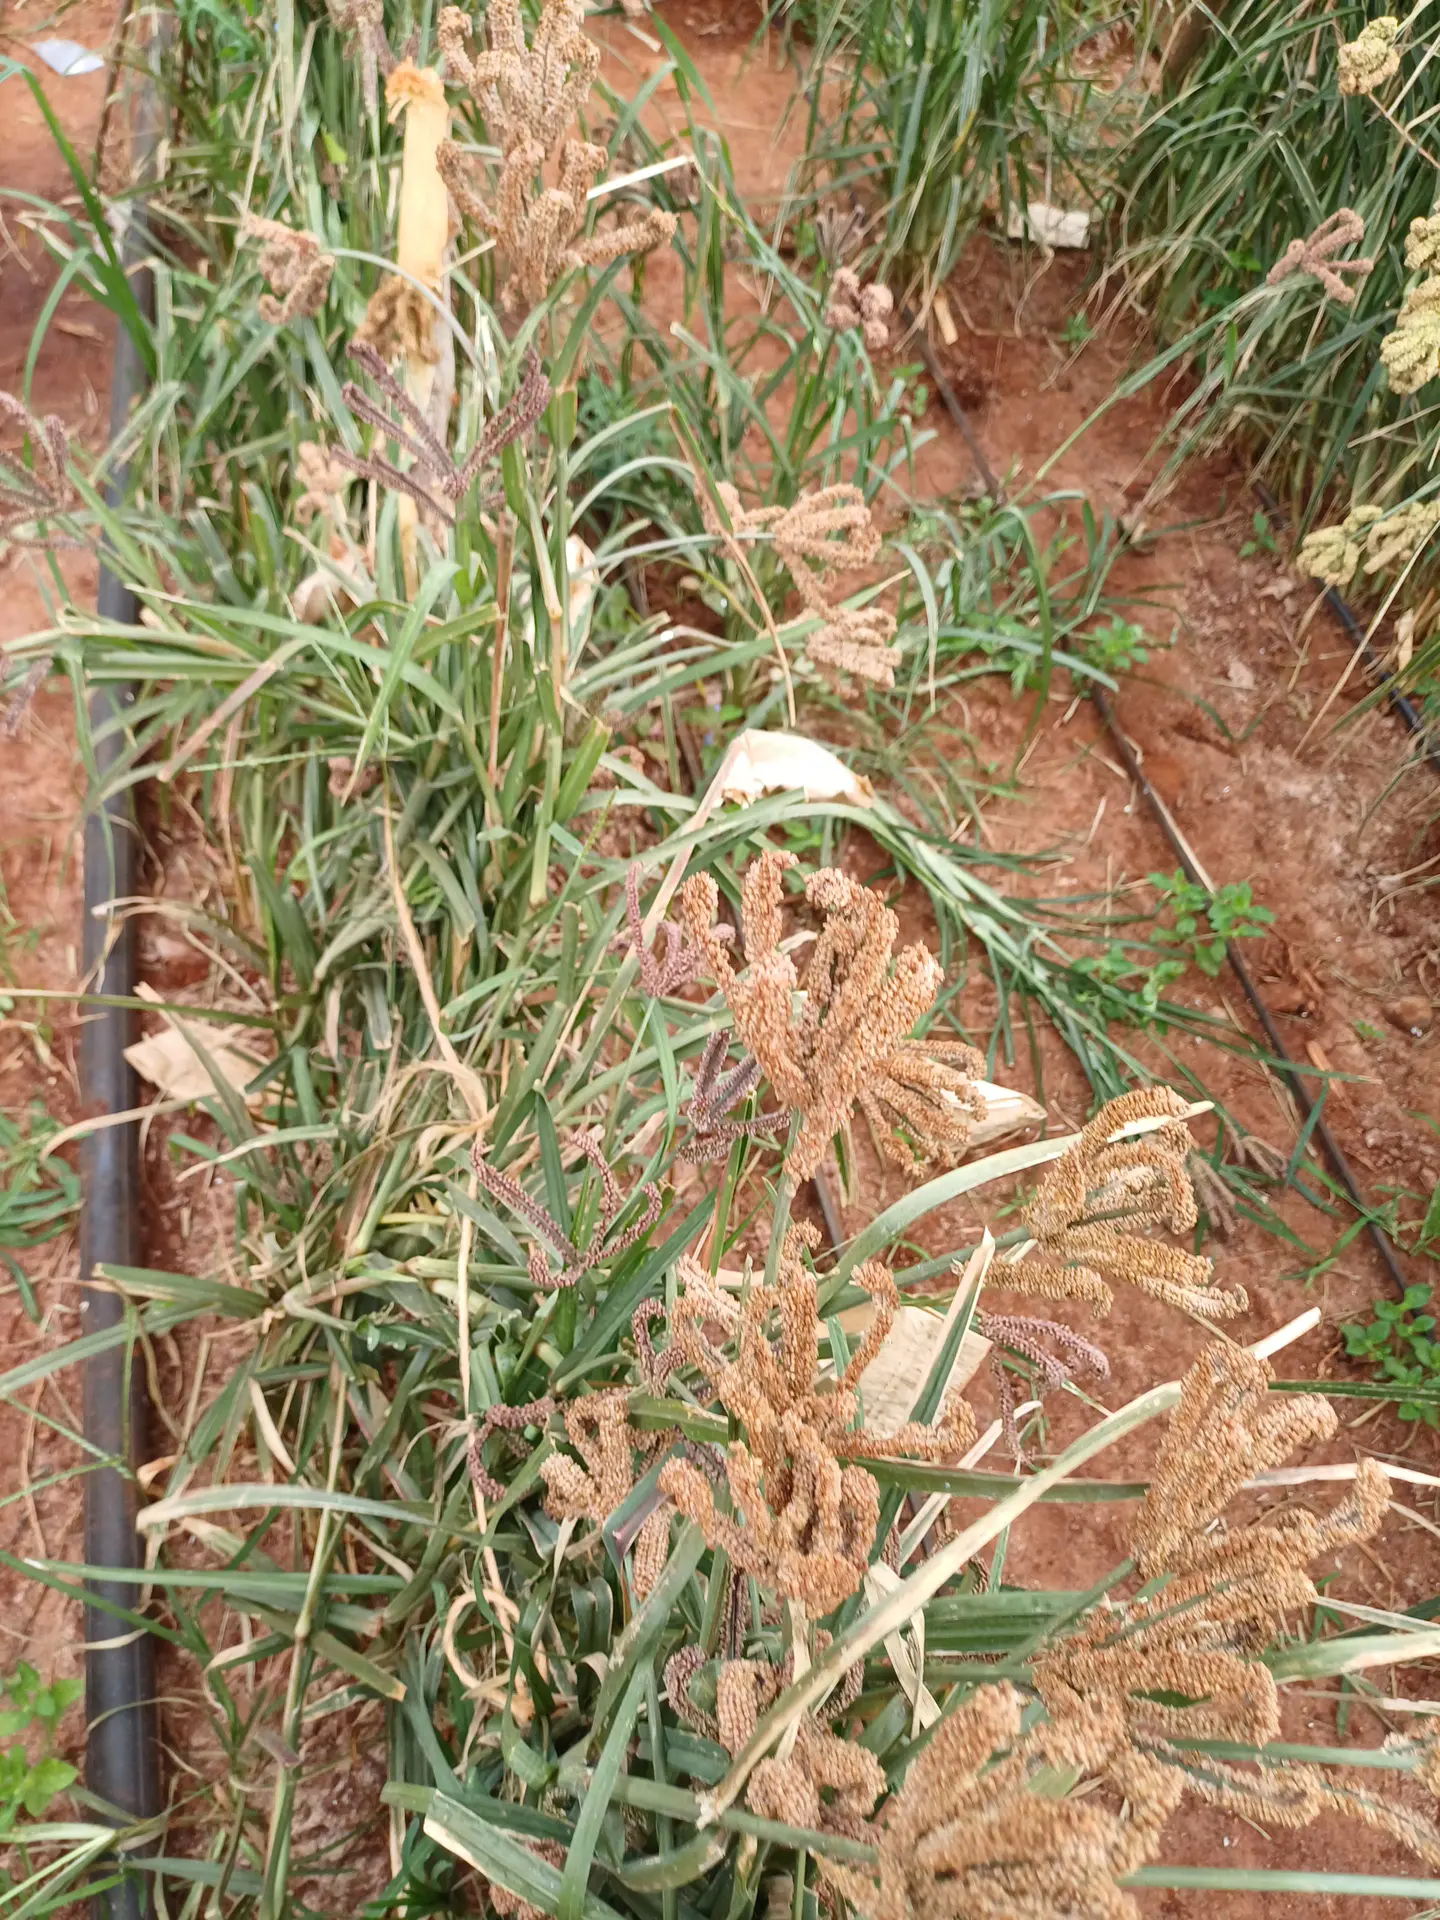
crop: finger millet
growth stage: filling grain
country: Kenya
